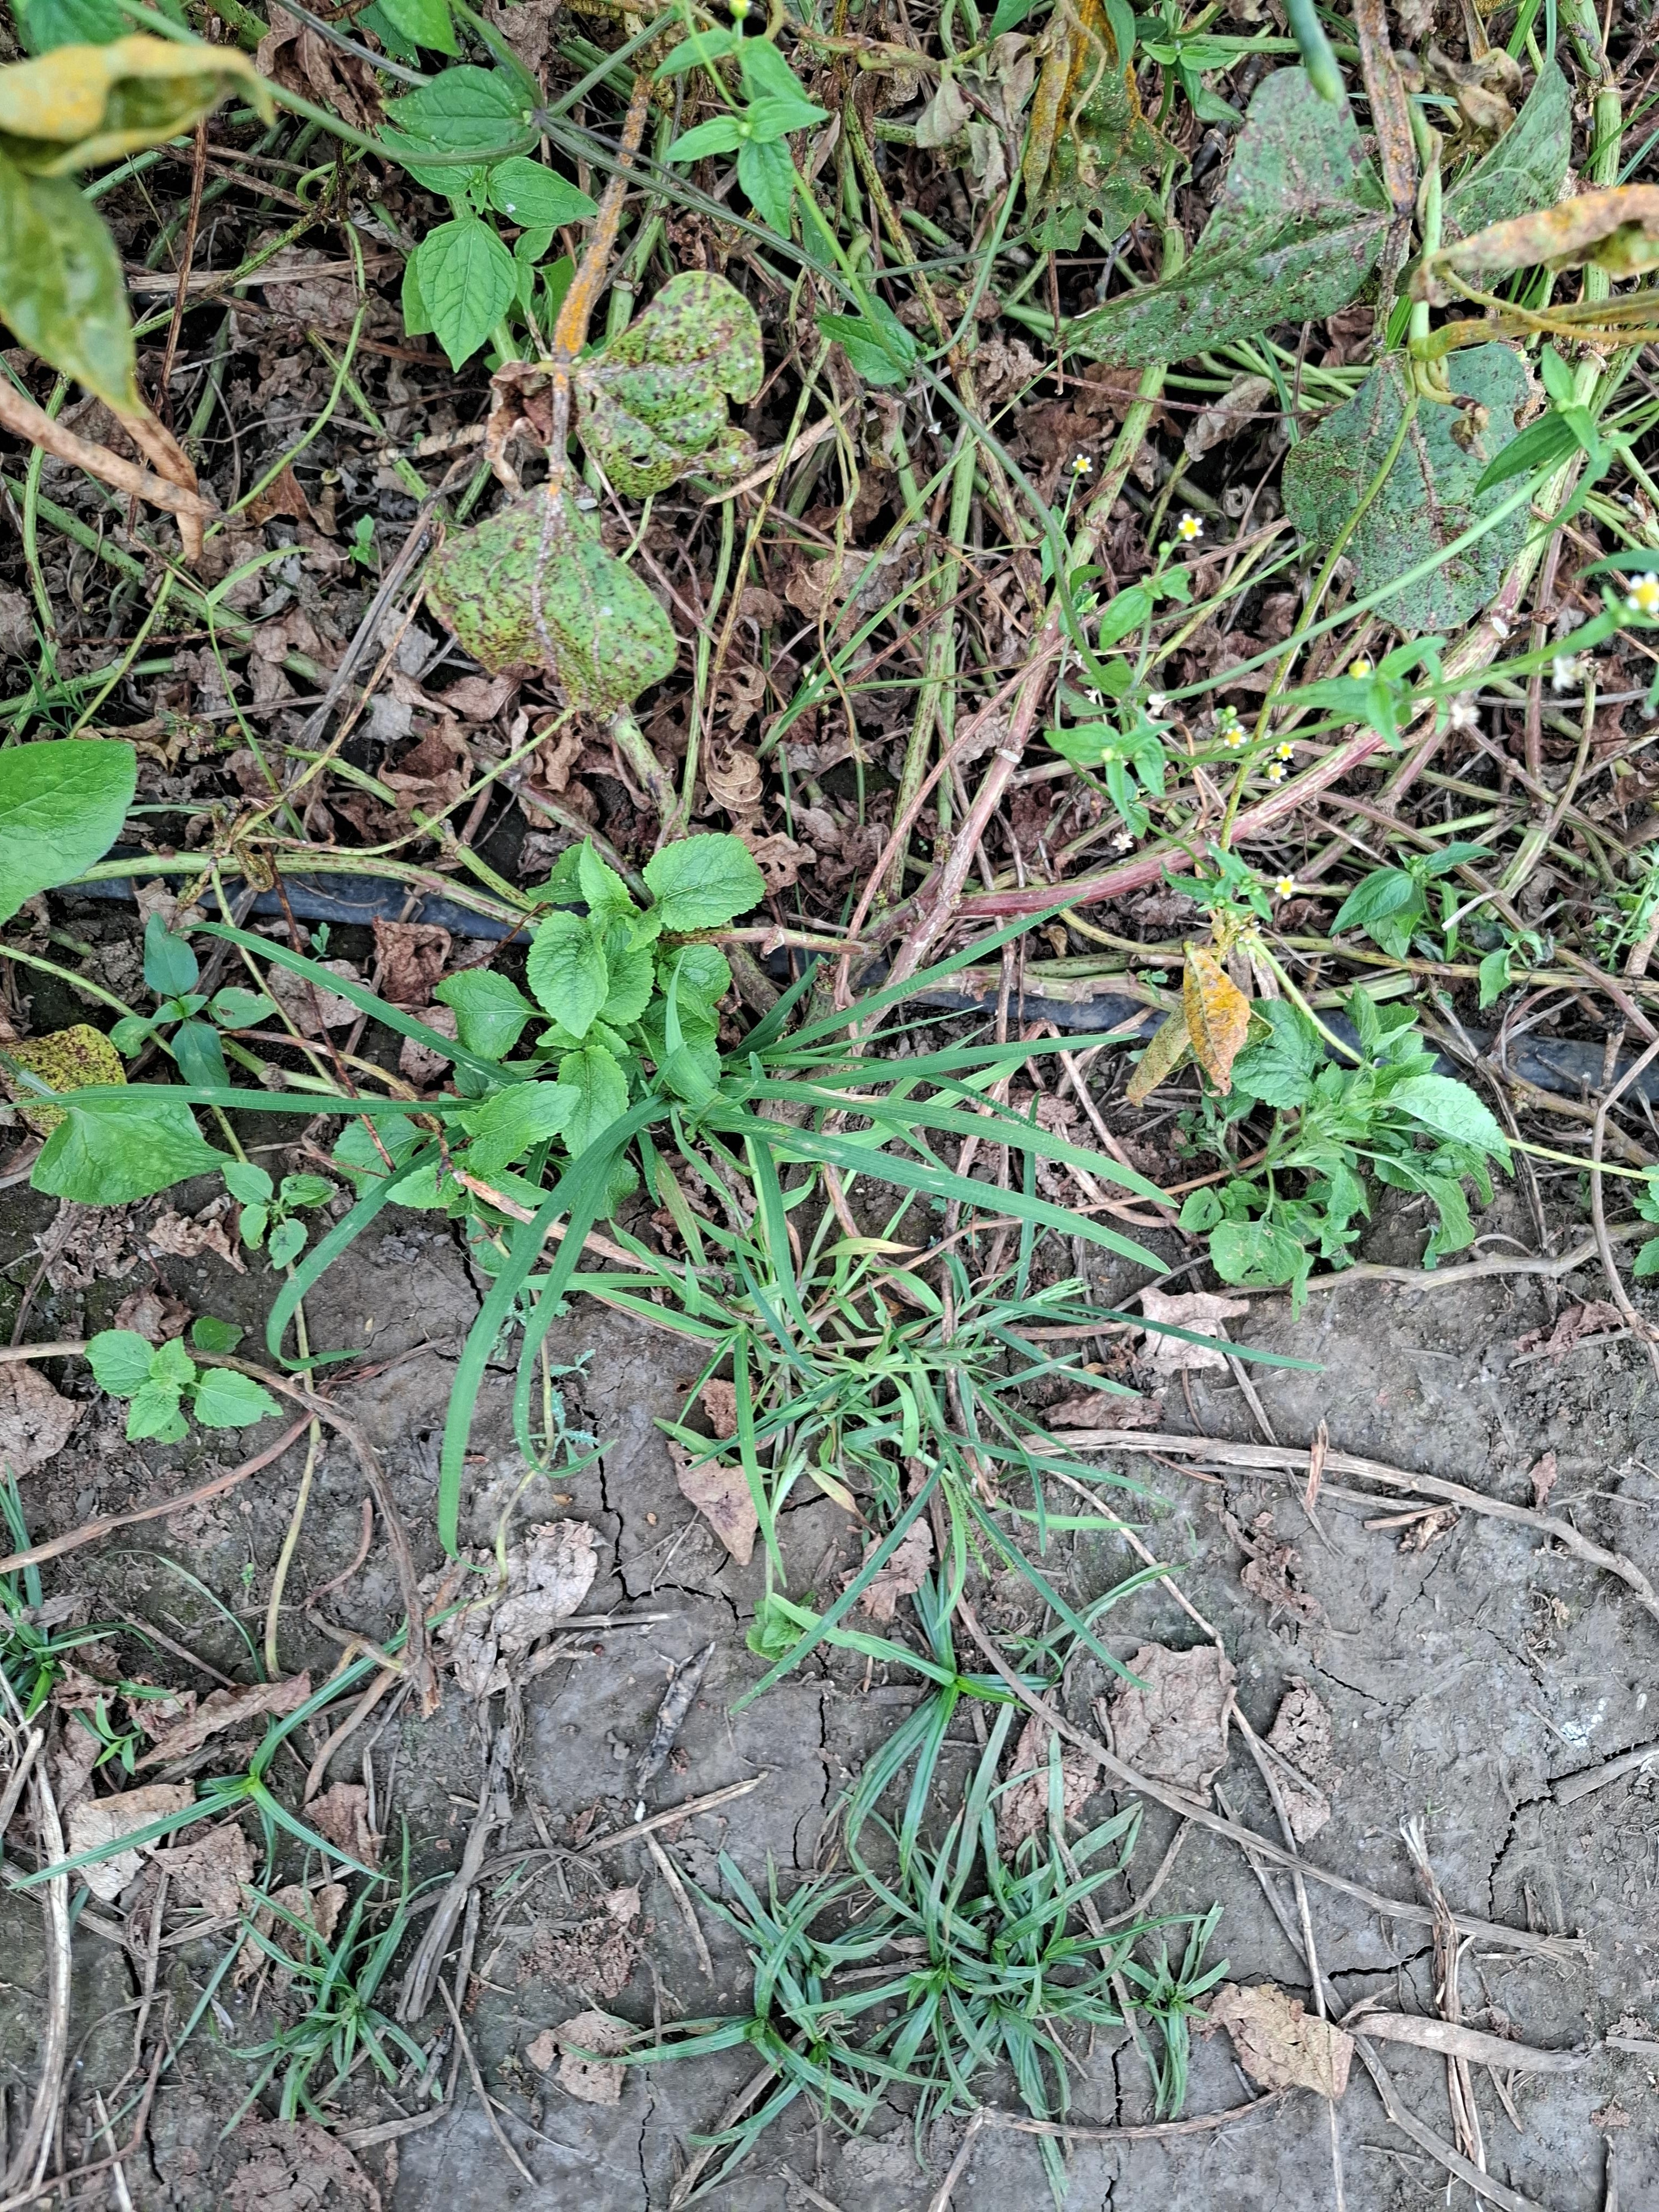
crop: cowpea
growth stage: development pod
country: Tanzania
